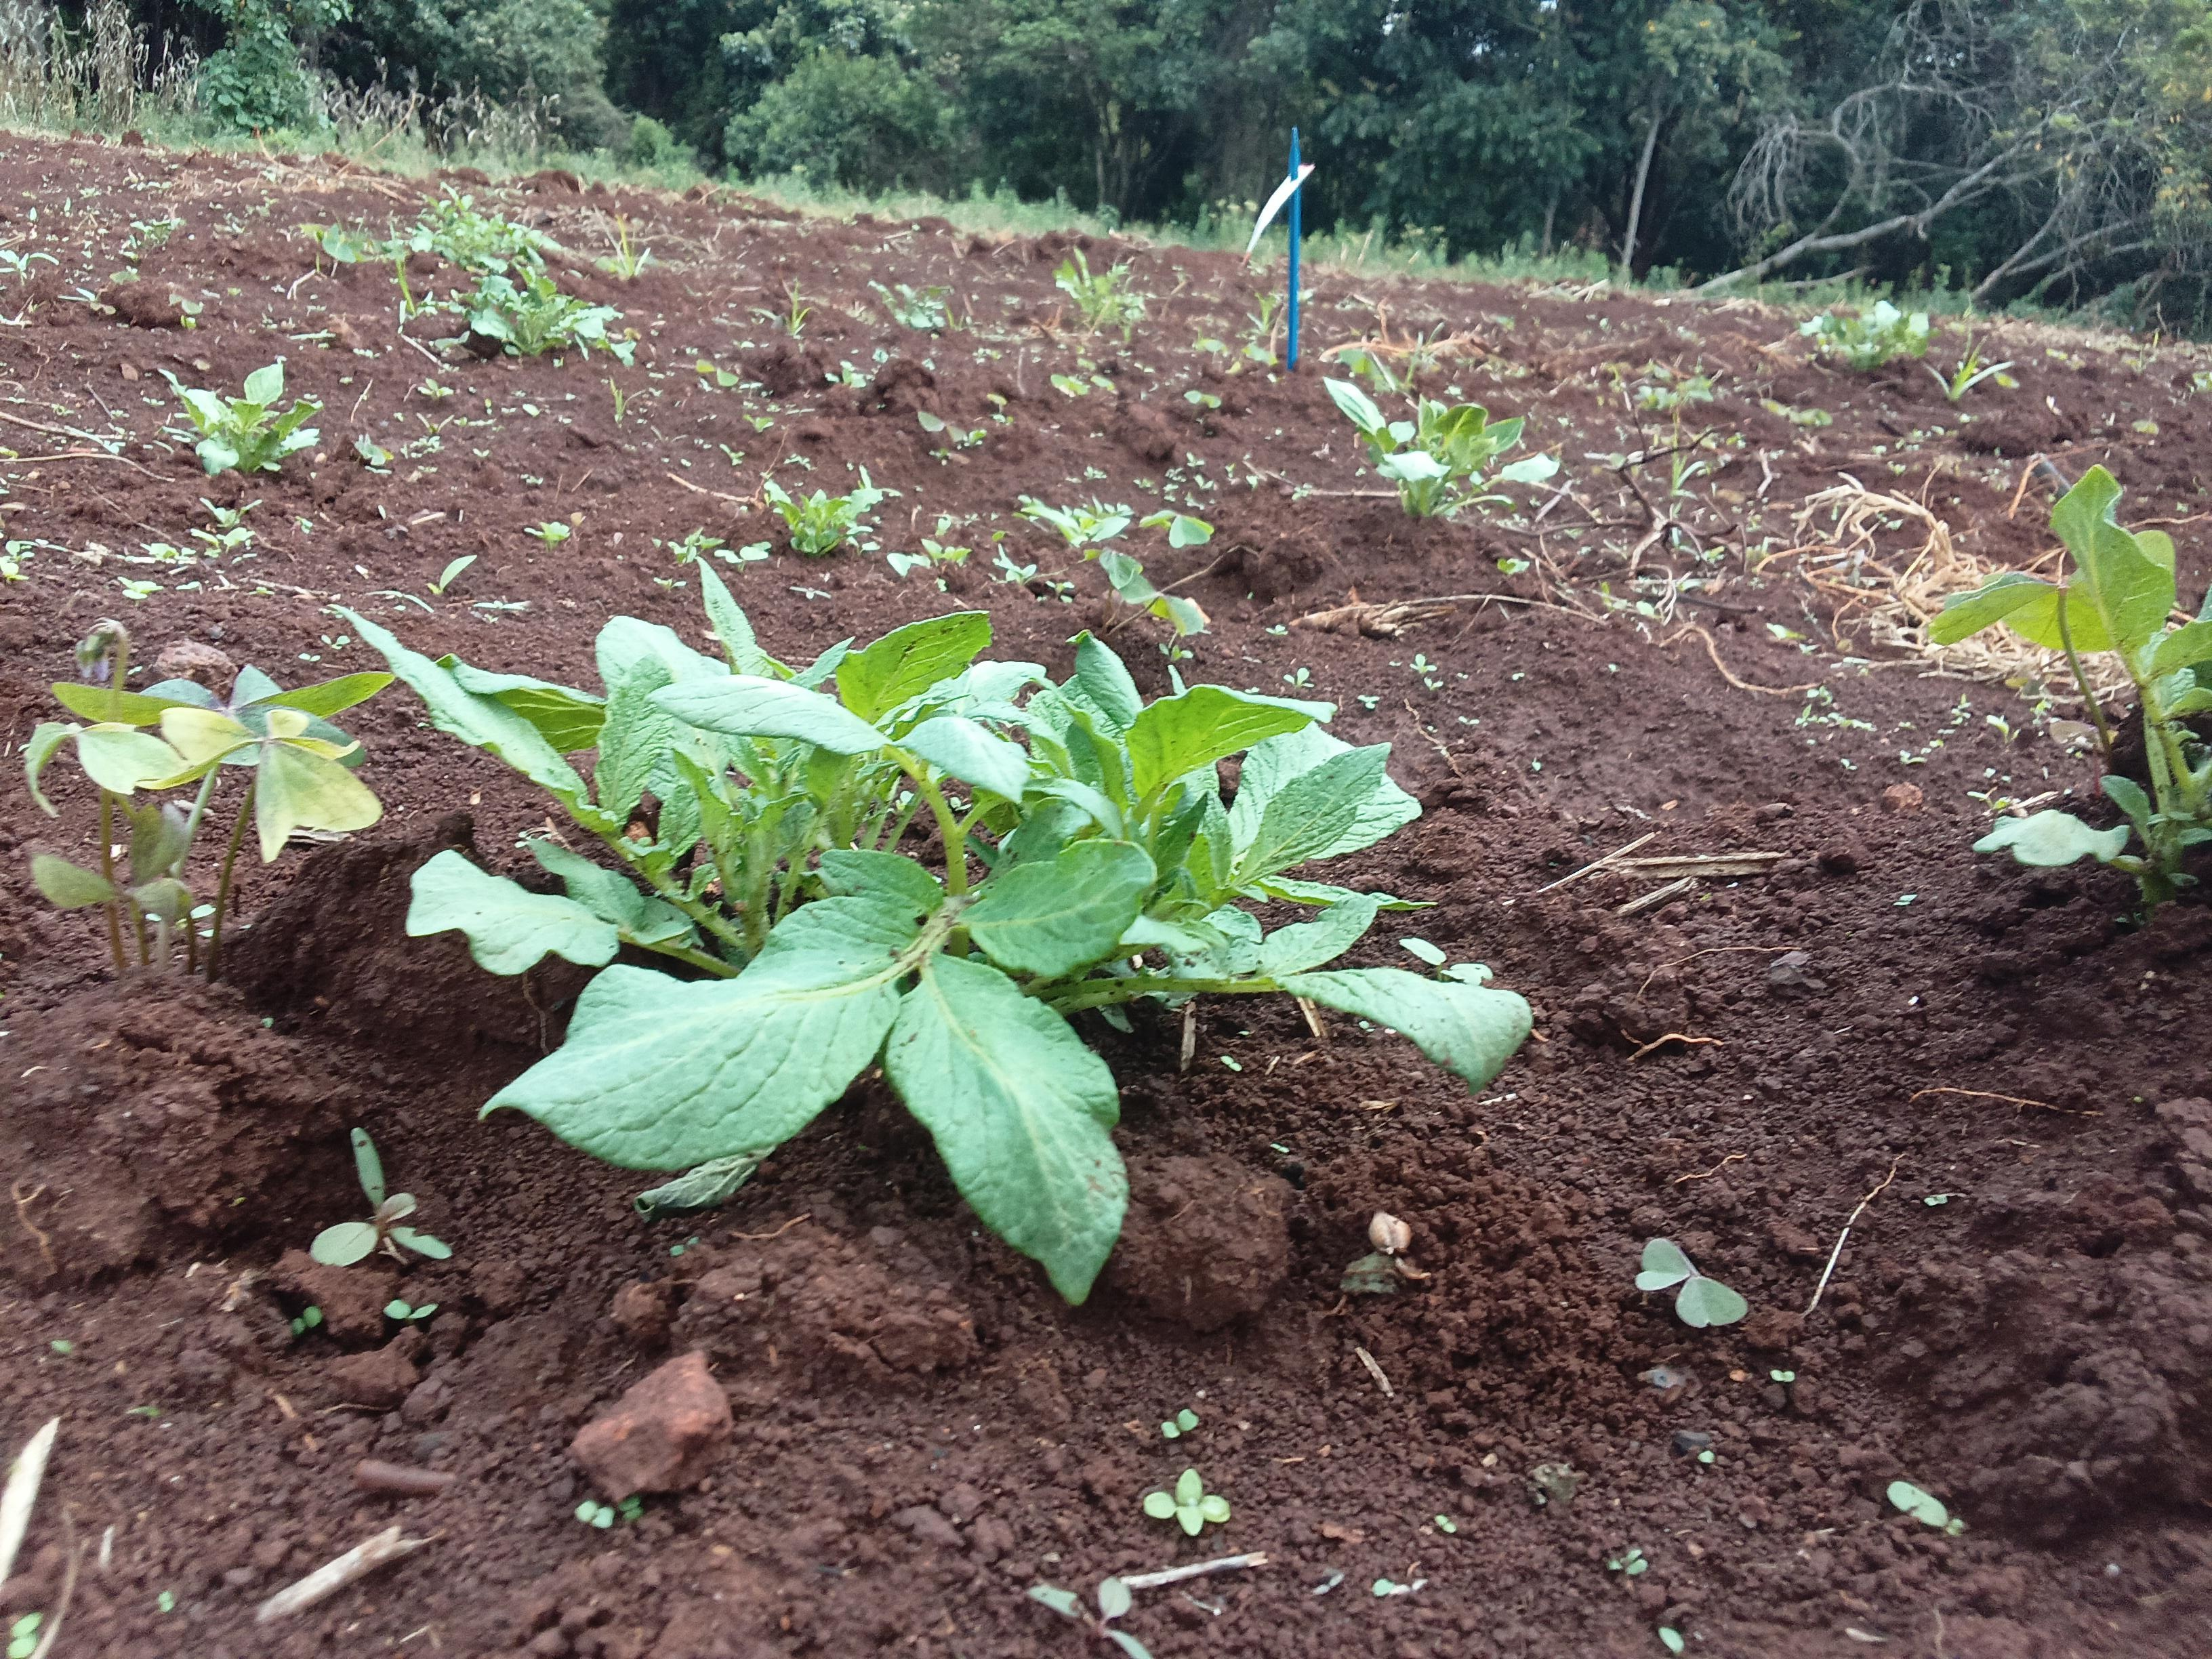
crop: potato
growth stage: sprouting emergence
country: Kenya
